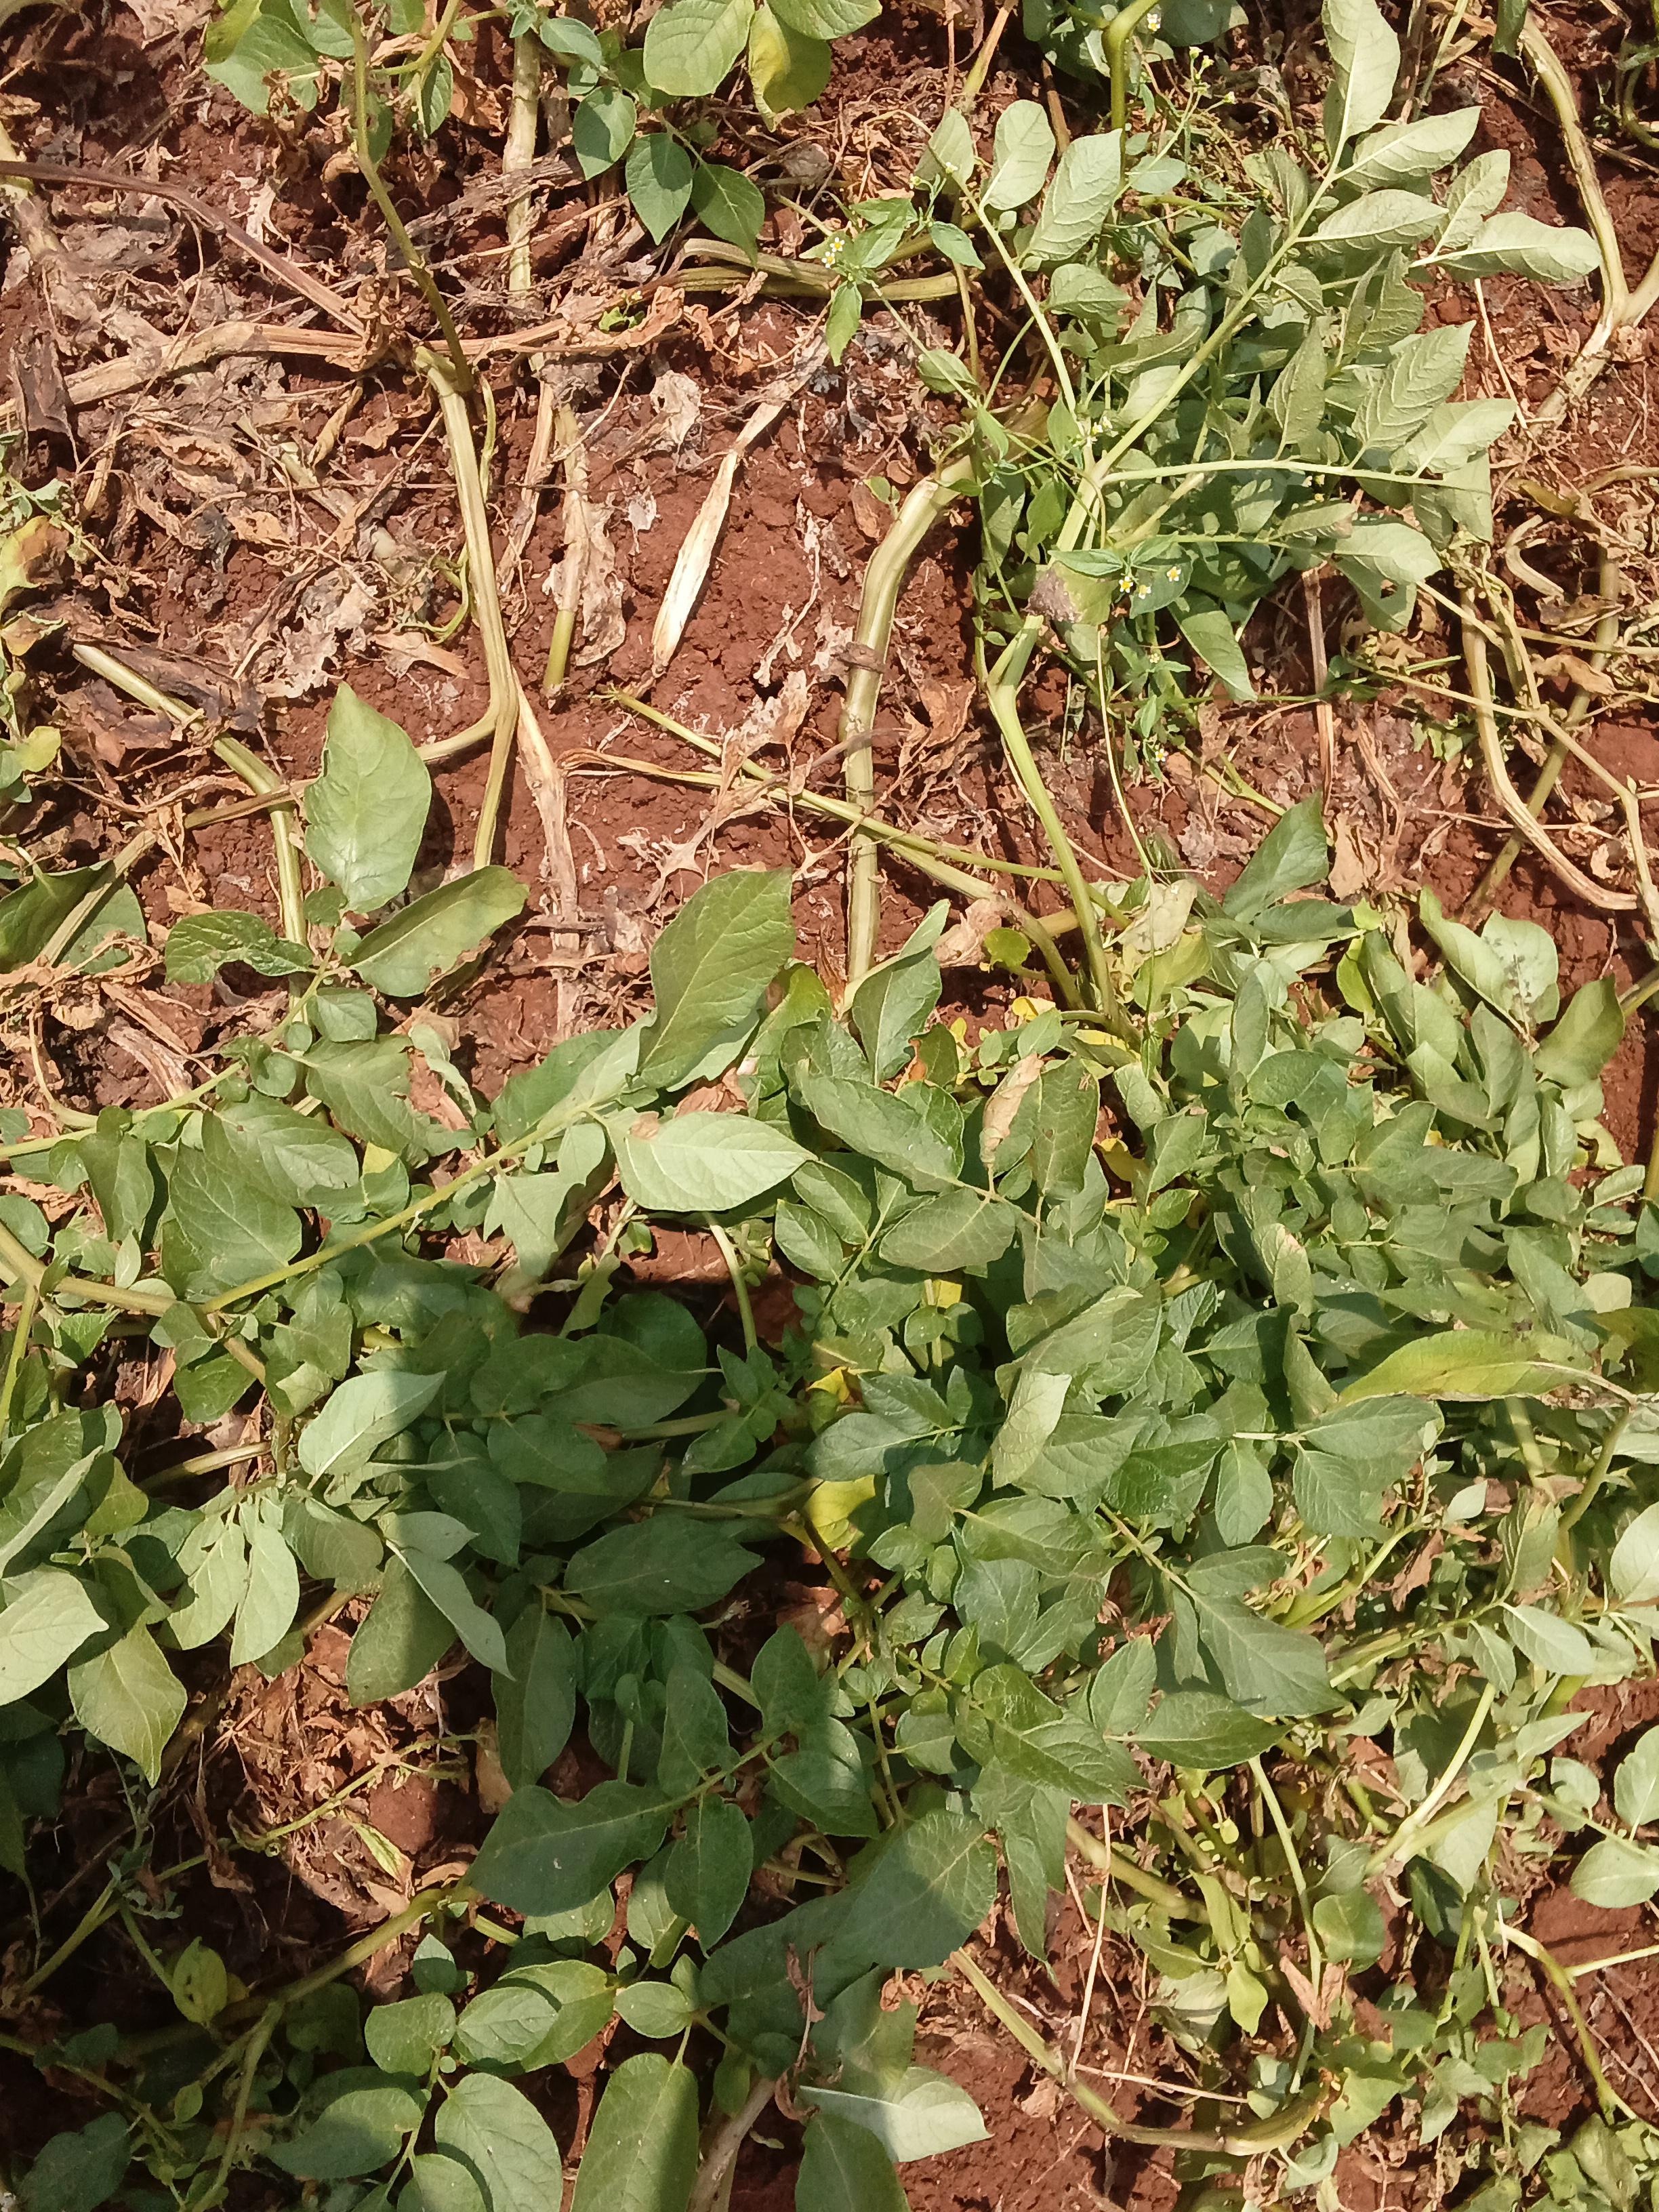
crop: potato
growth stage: maturity
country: Kenya
